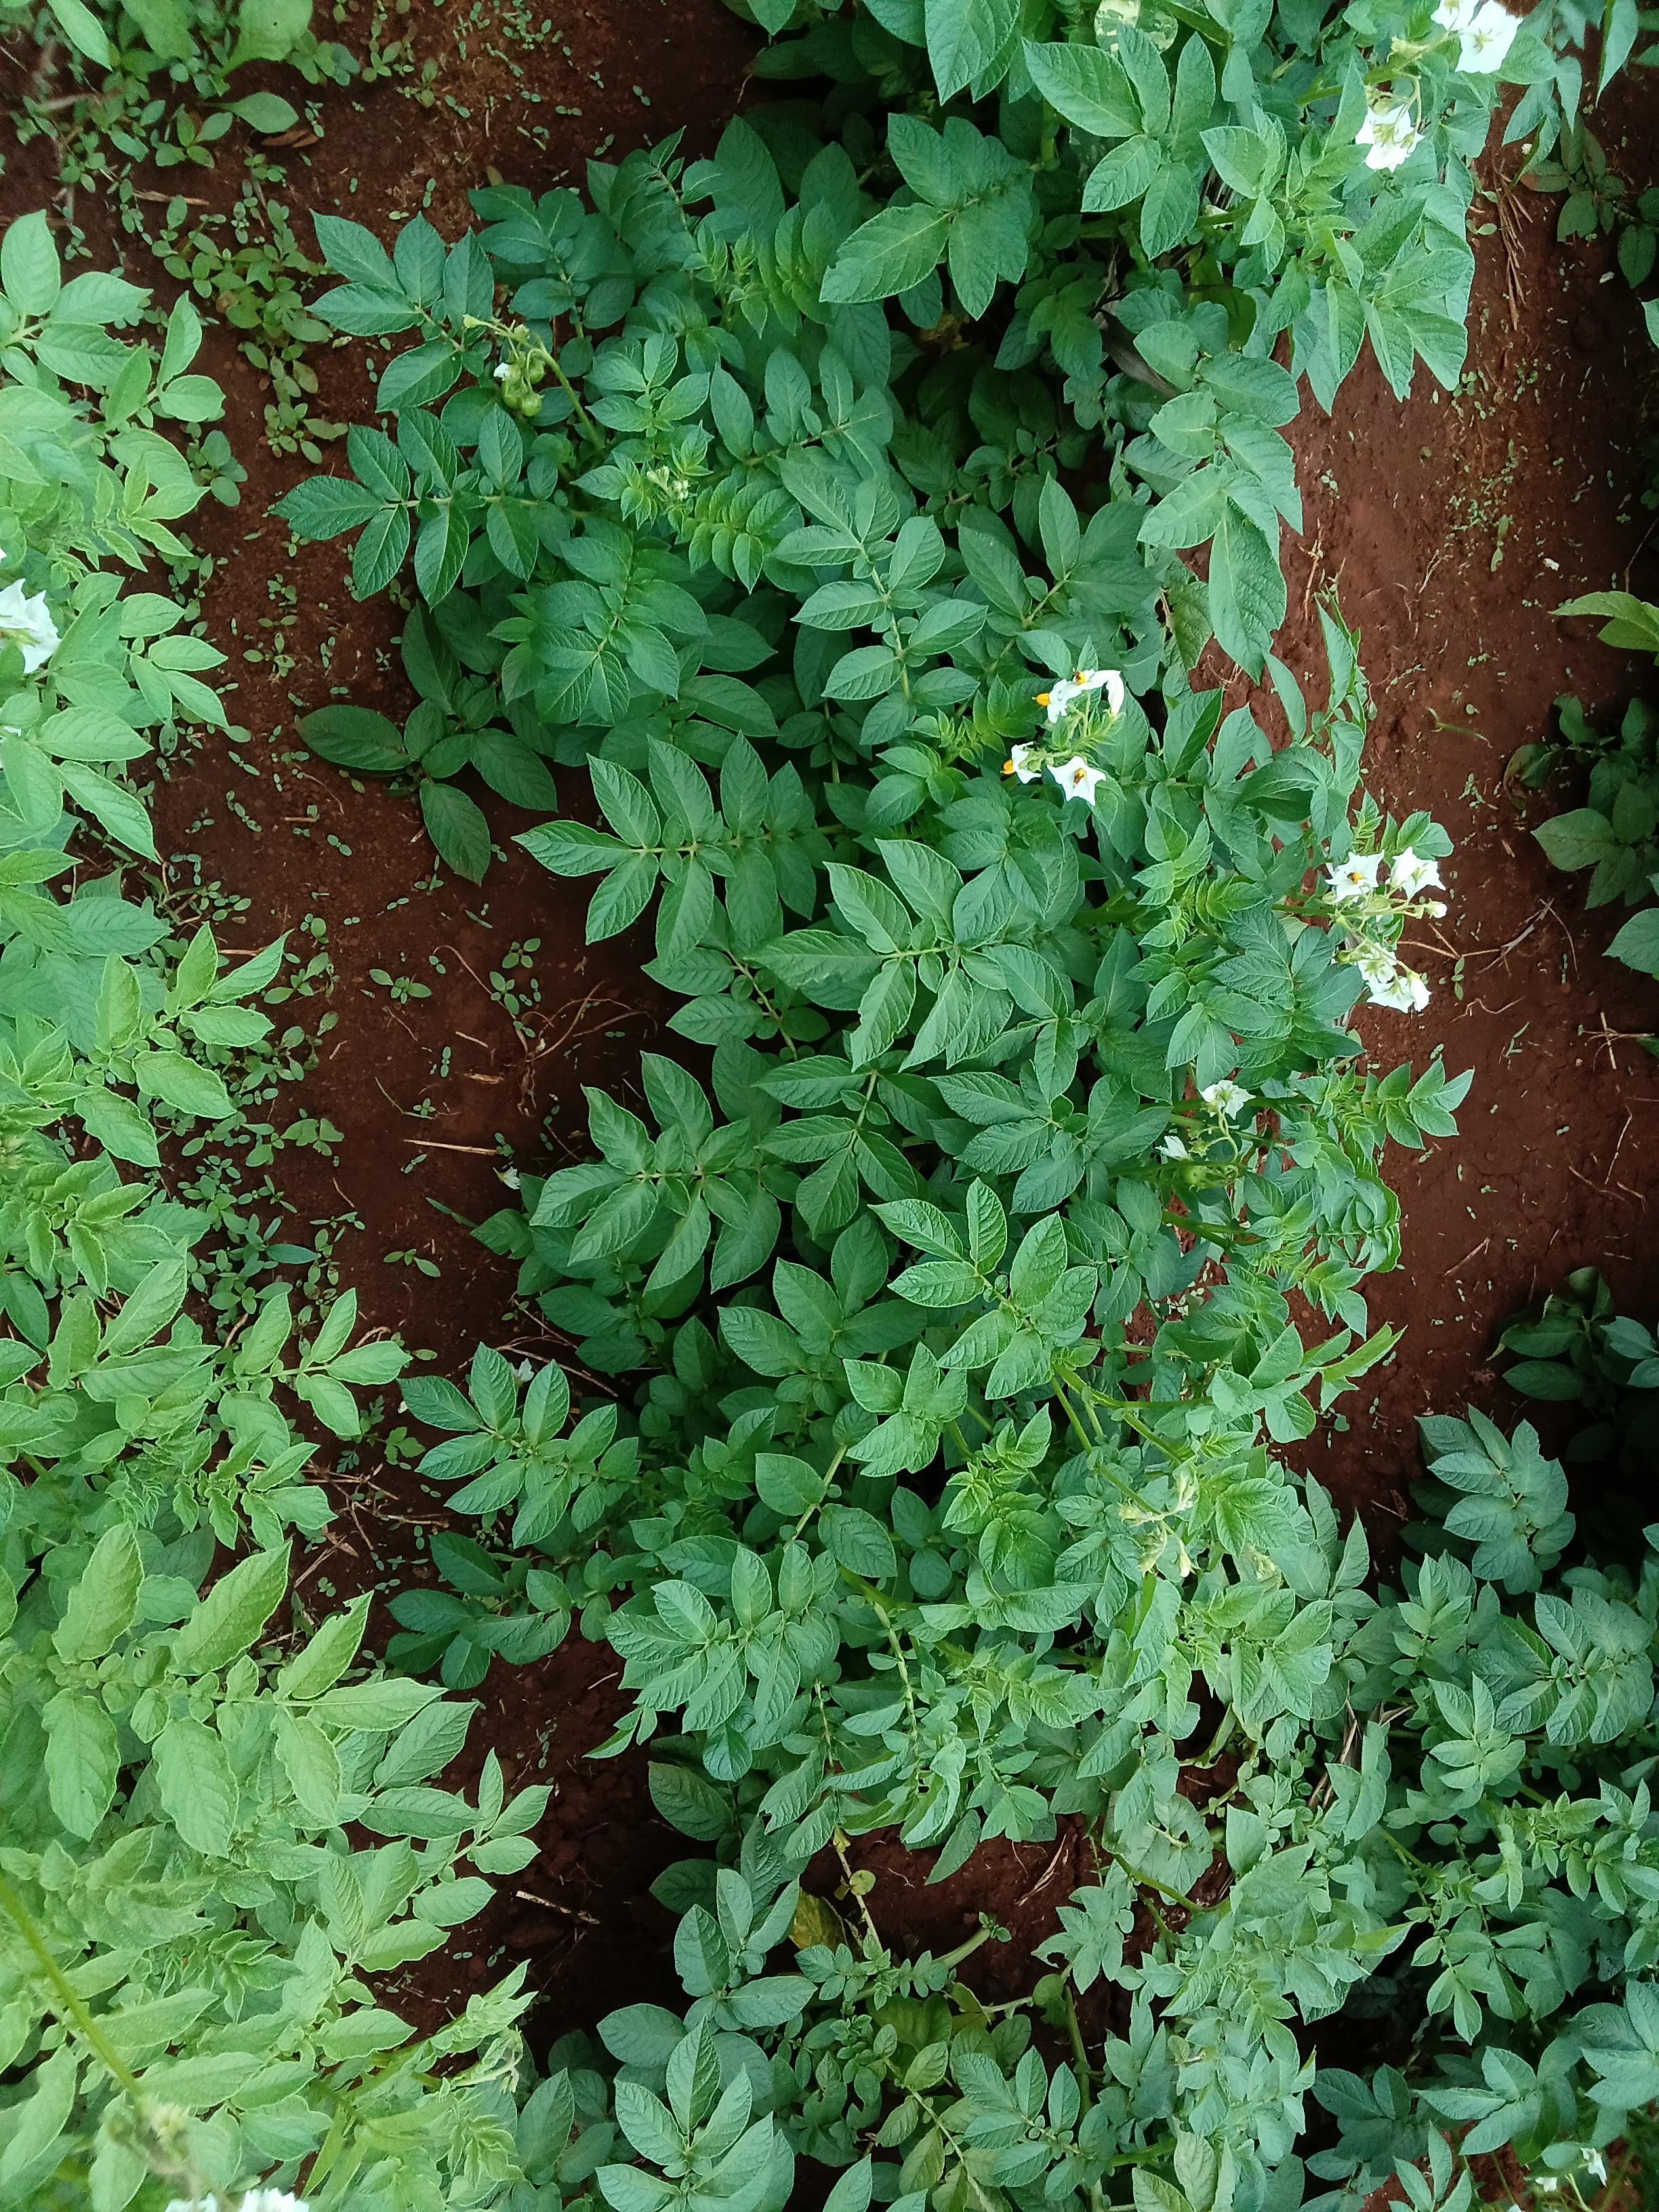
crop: potato
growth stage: flowering
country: Kenya
